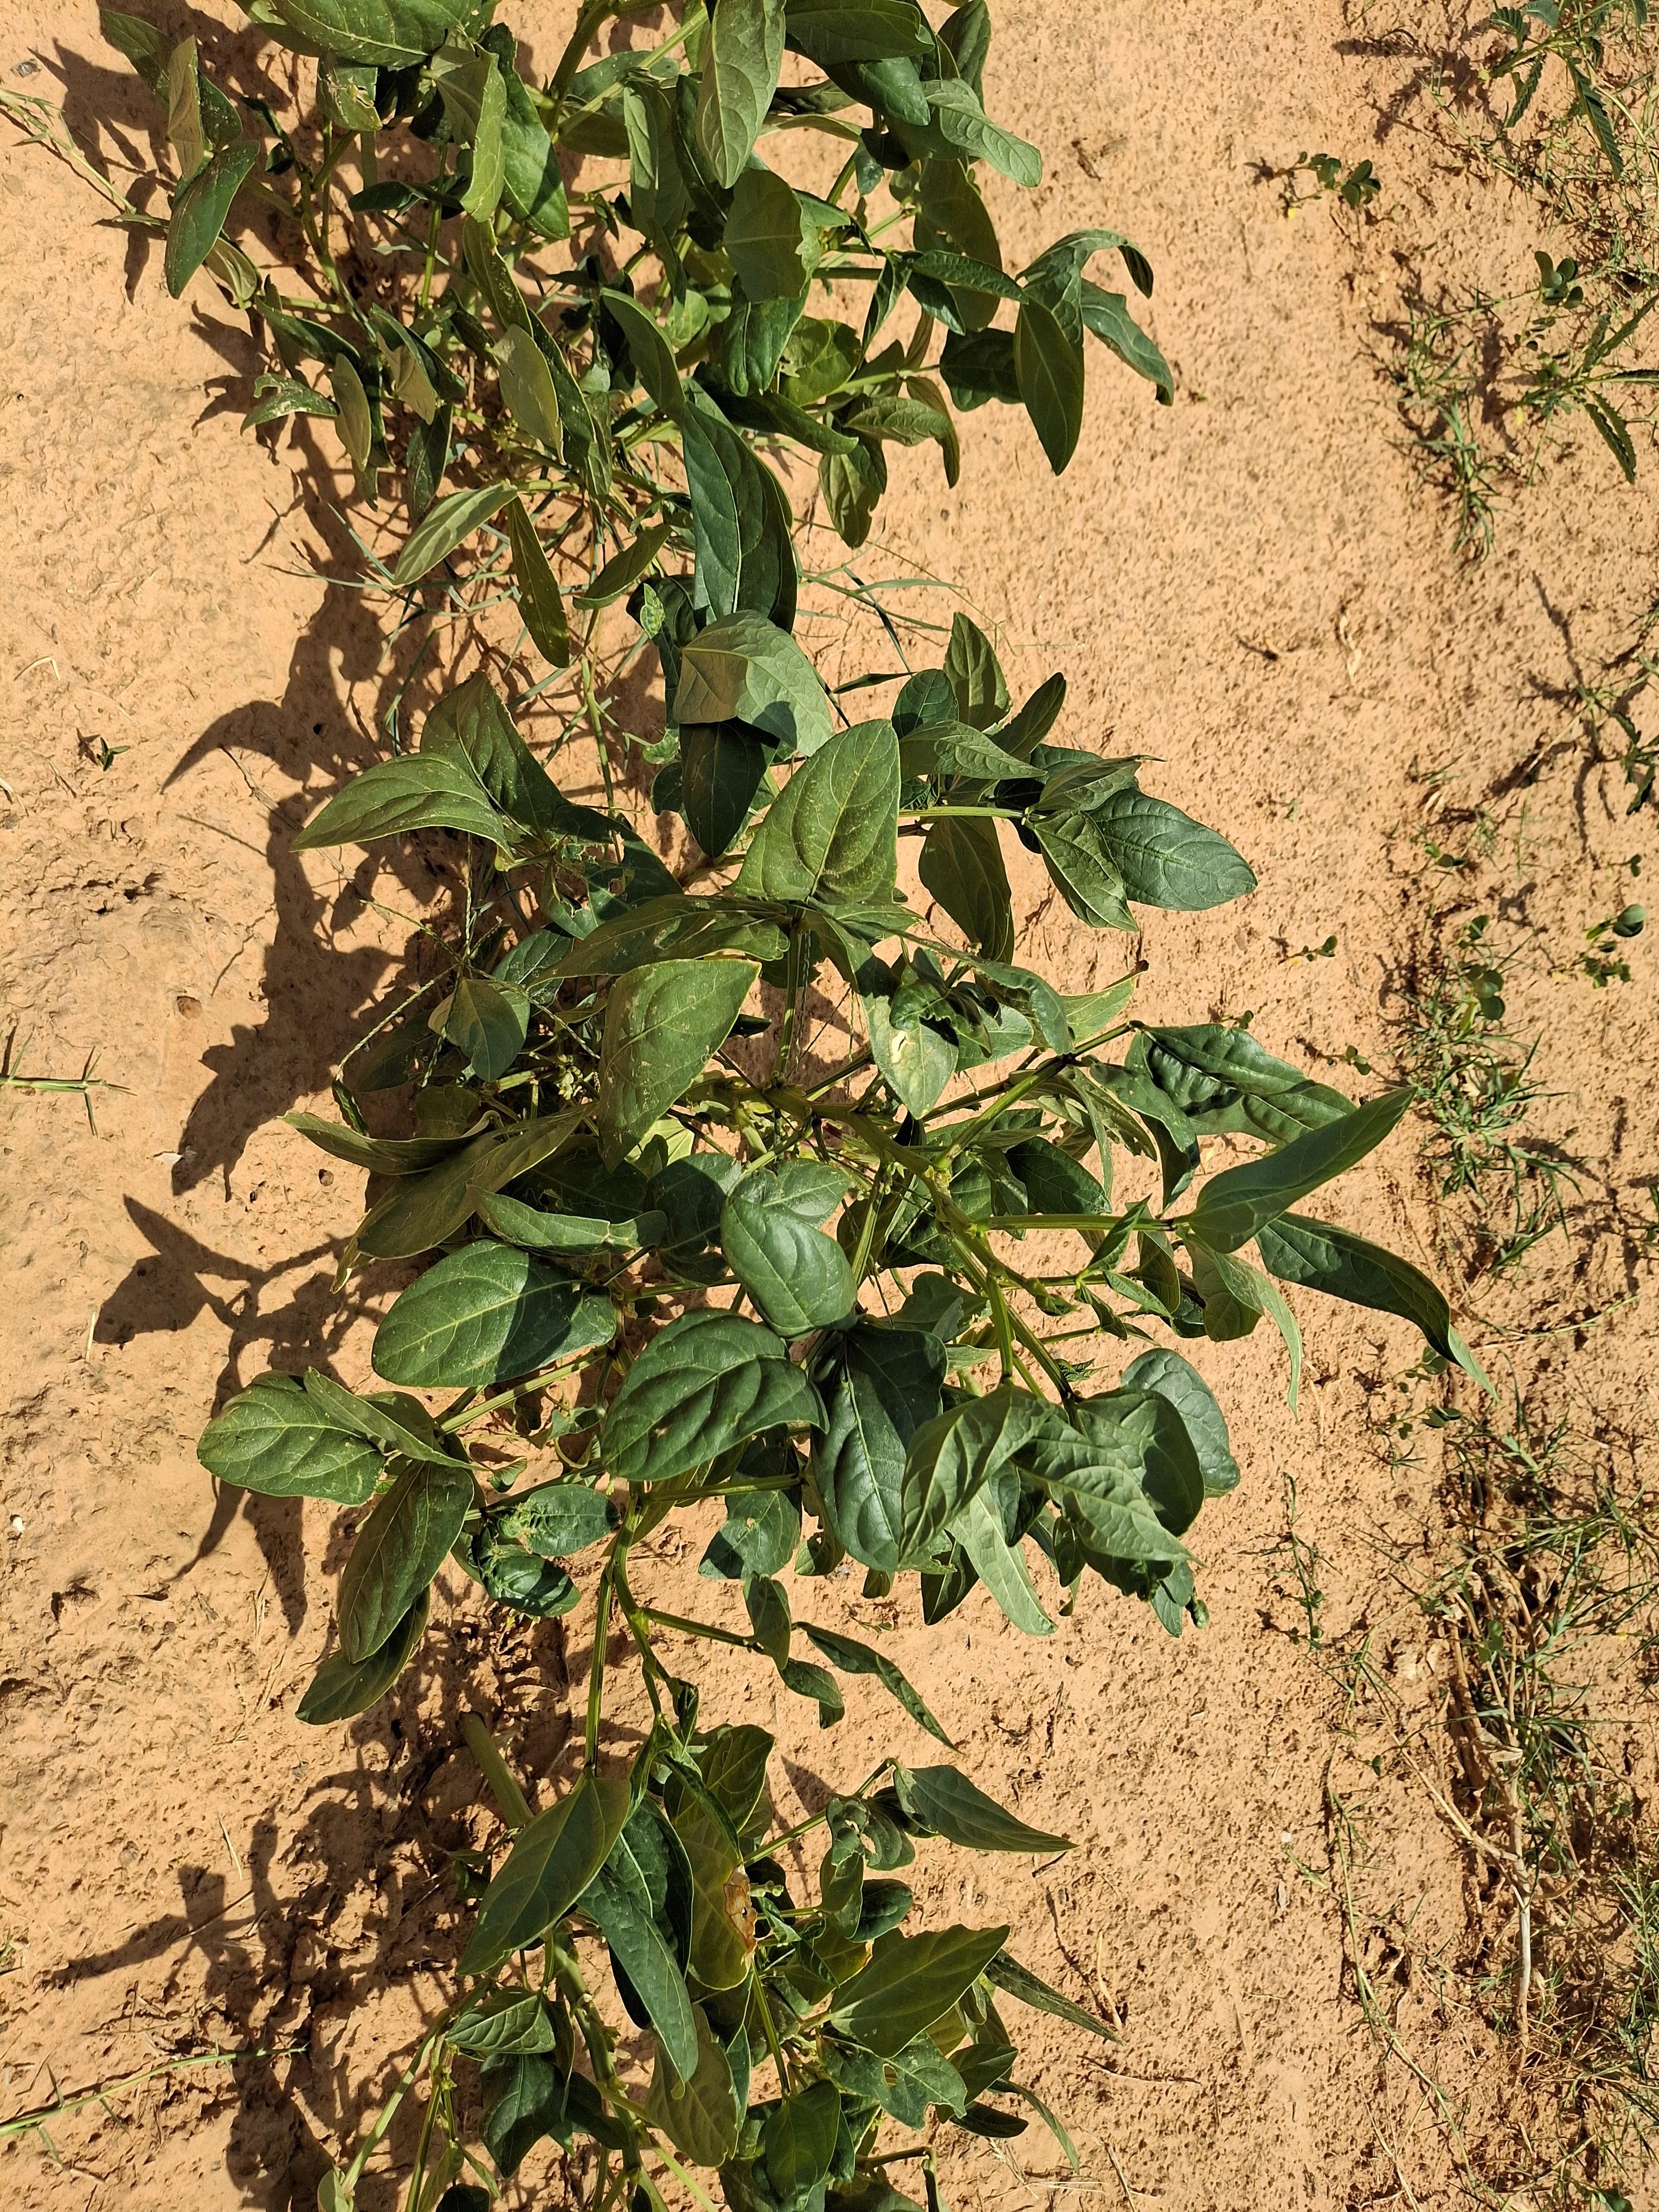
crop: cowpea
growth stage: harvest maturity
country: Nigeria
